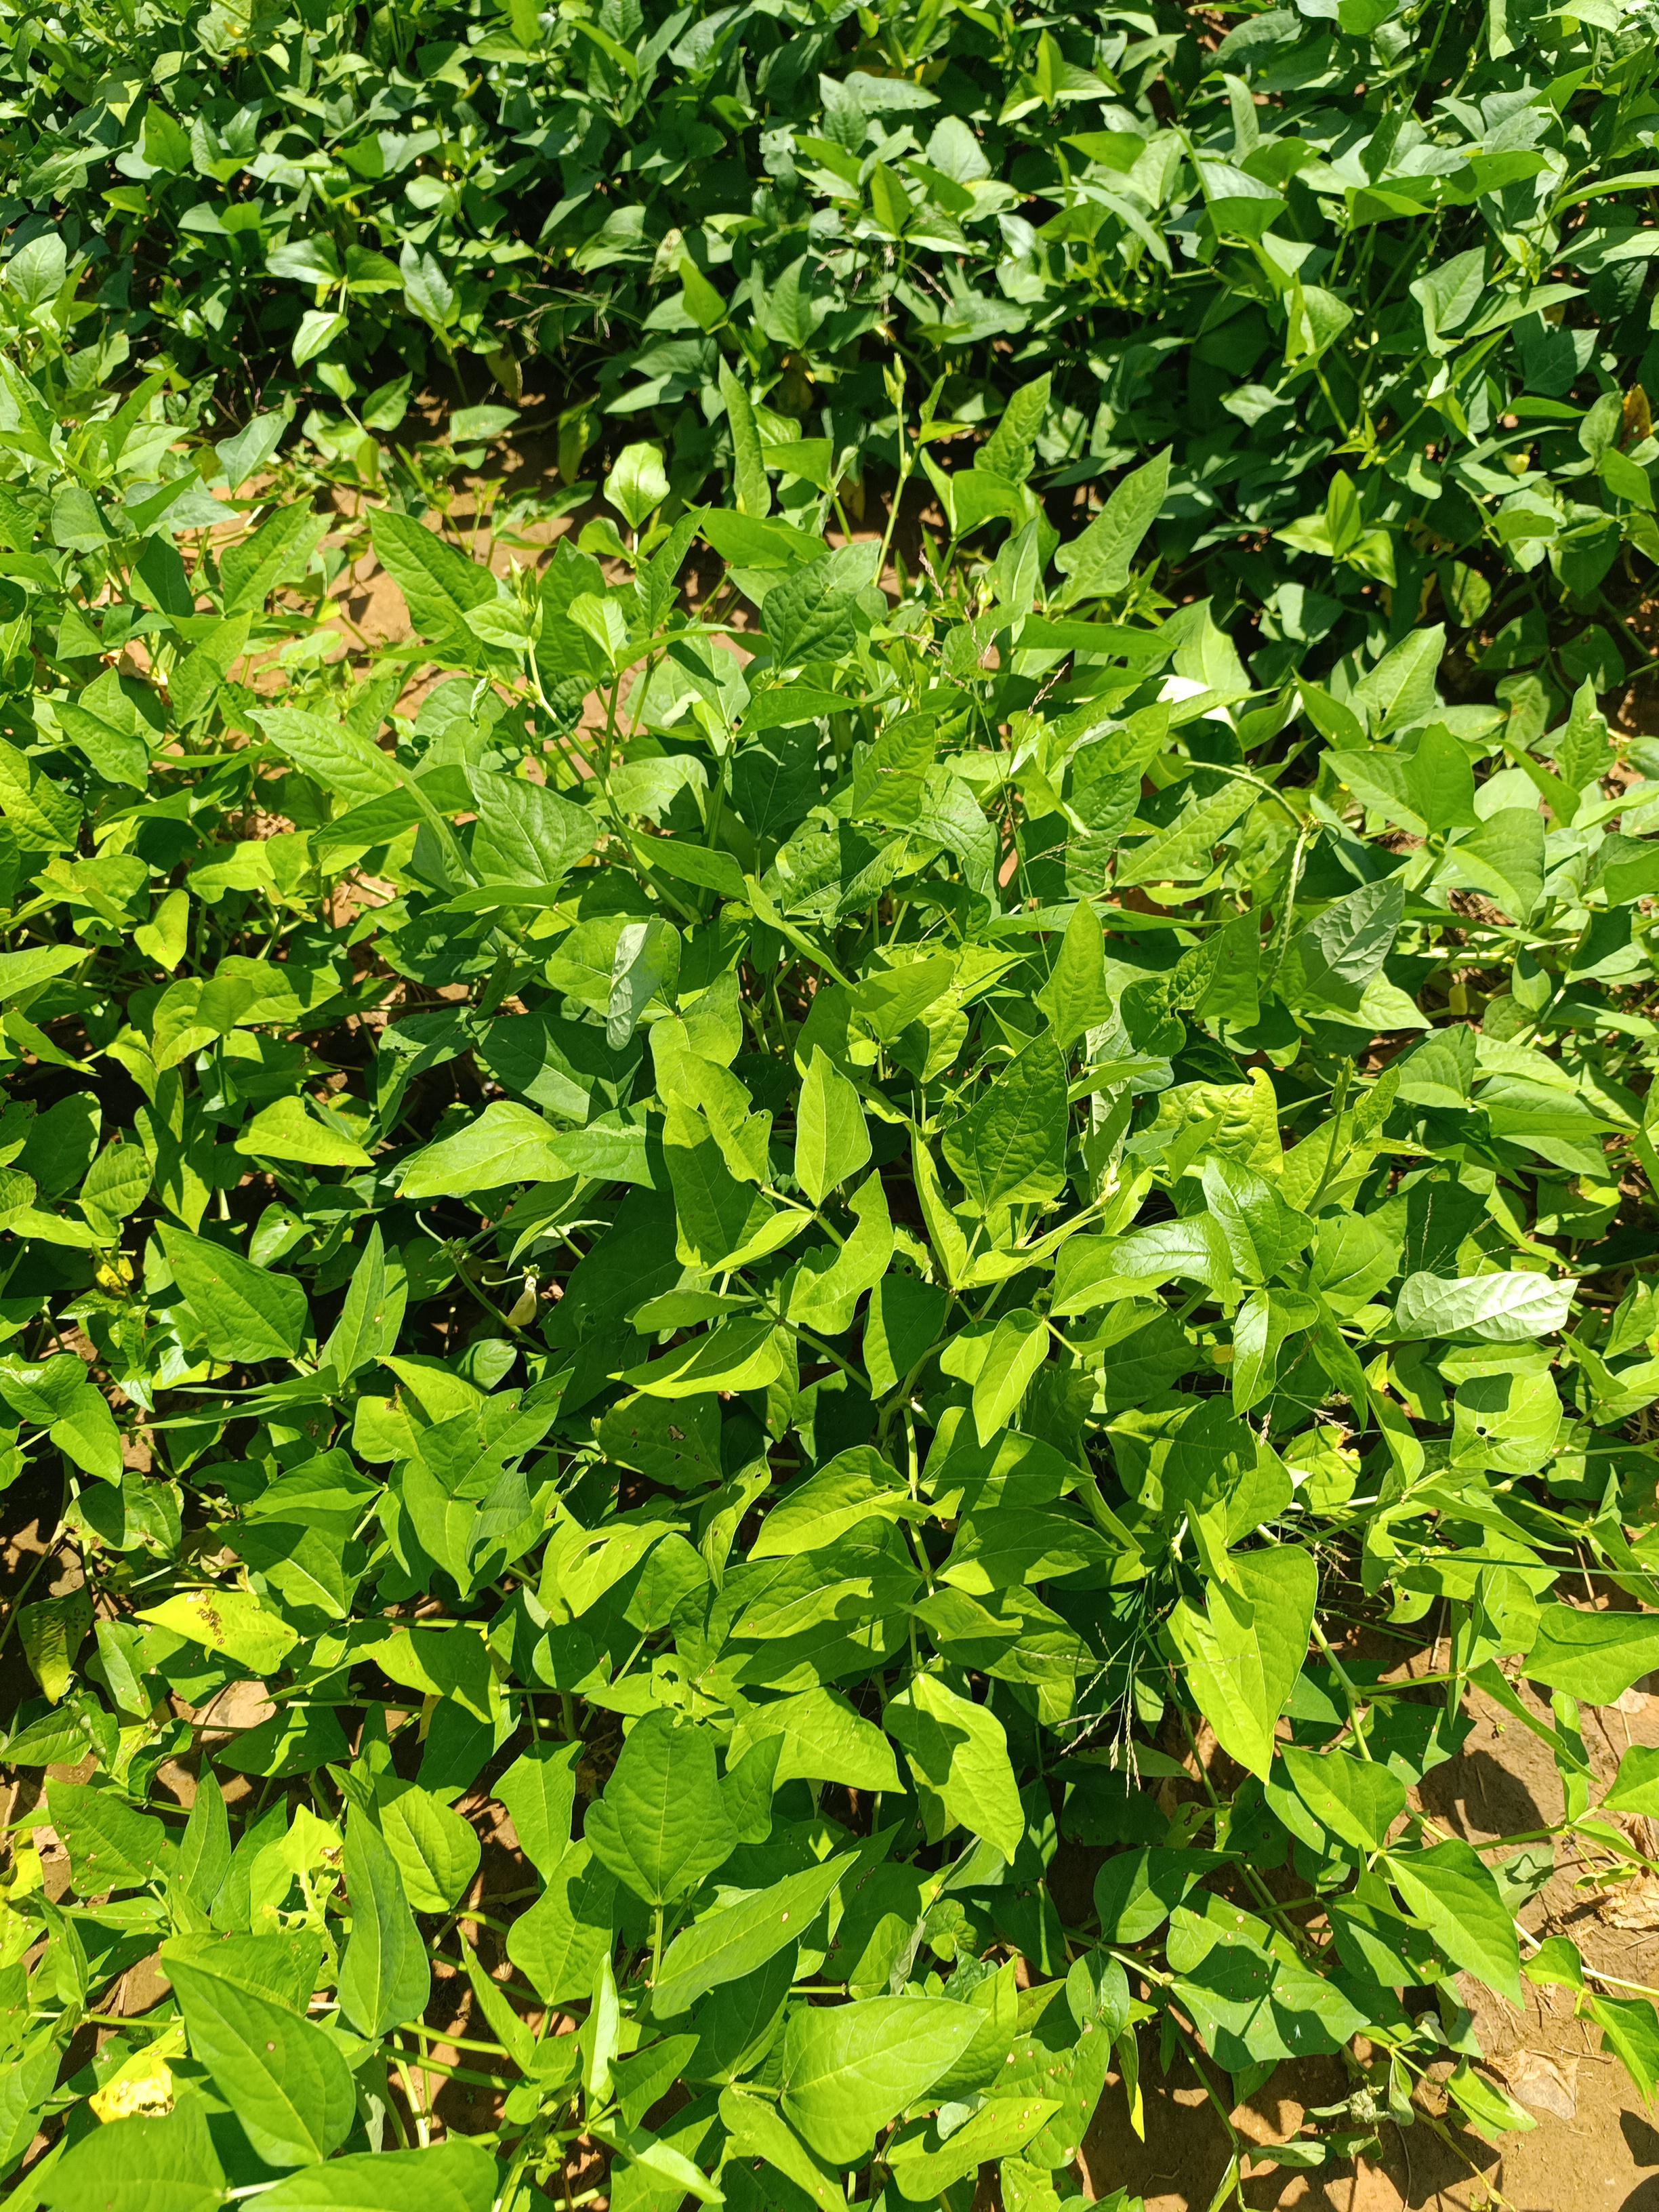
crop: cowpea
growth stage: development pod
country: Nigeria
